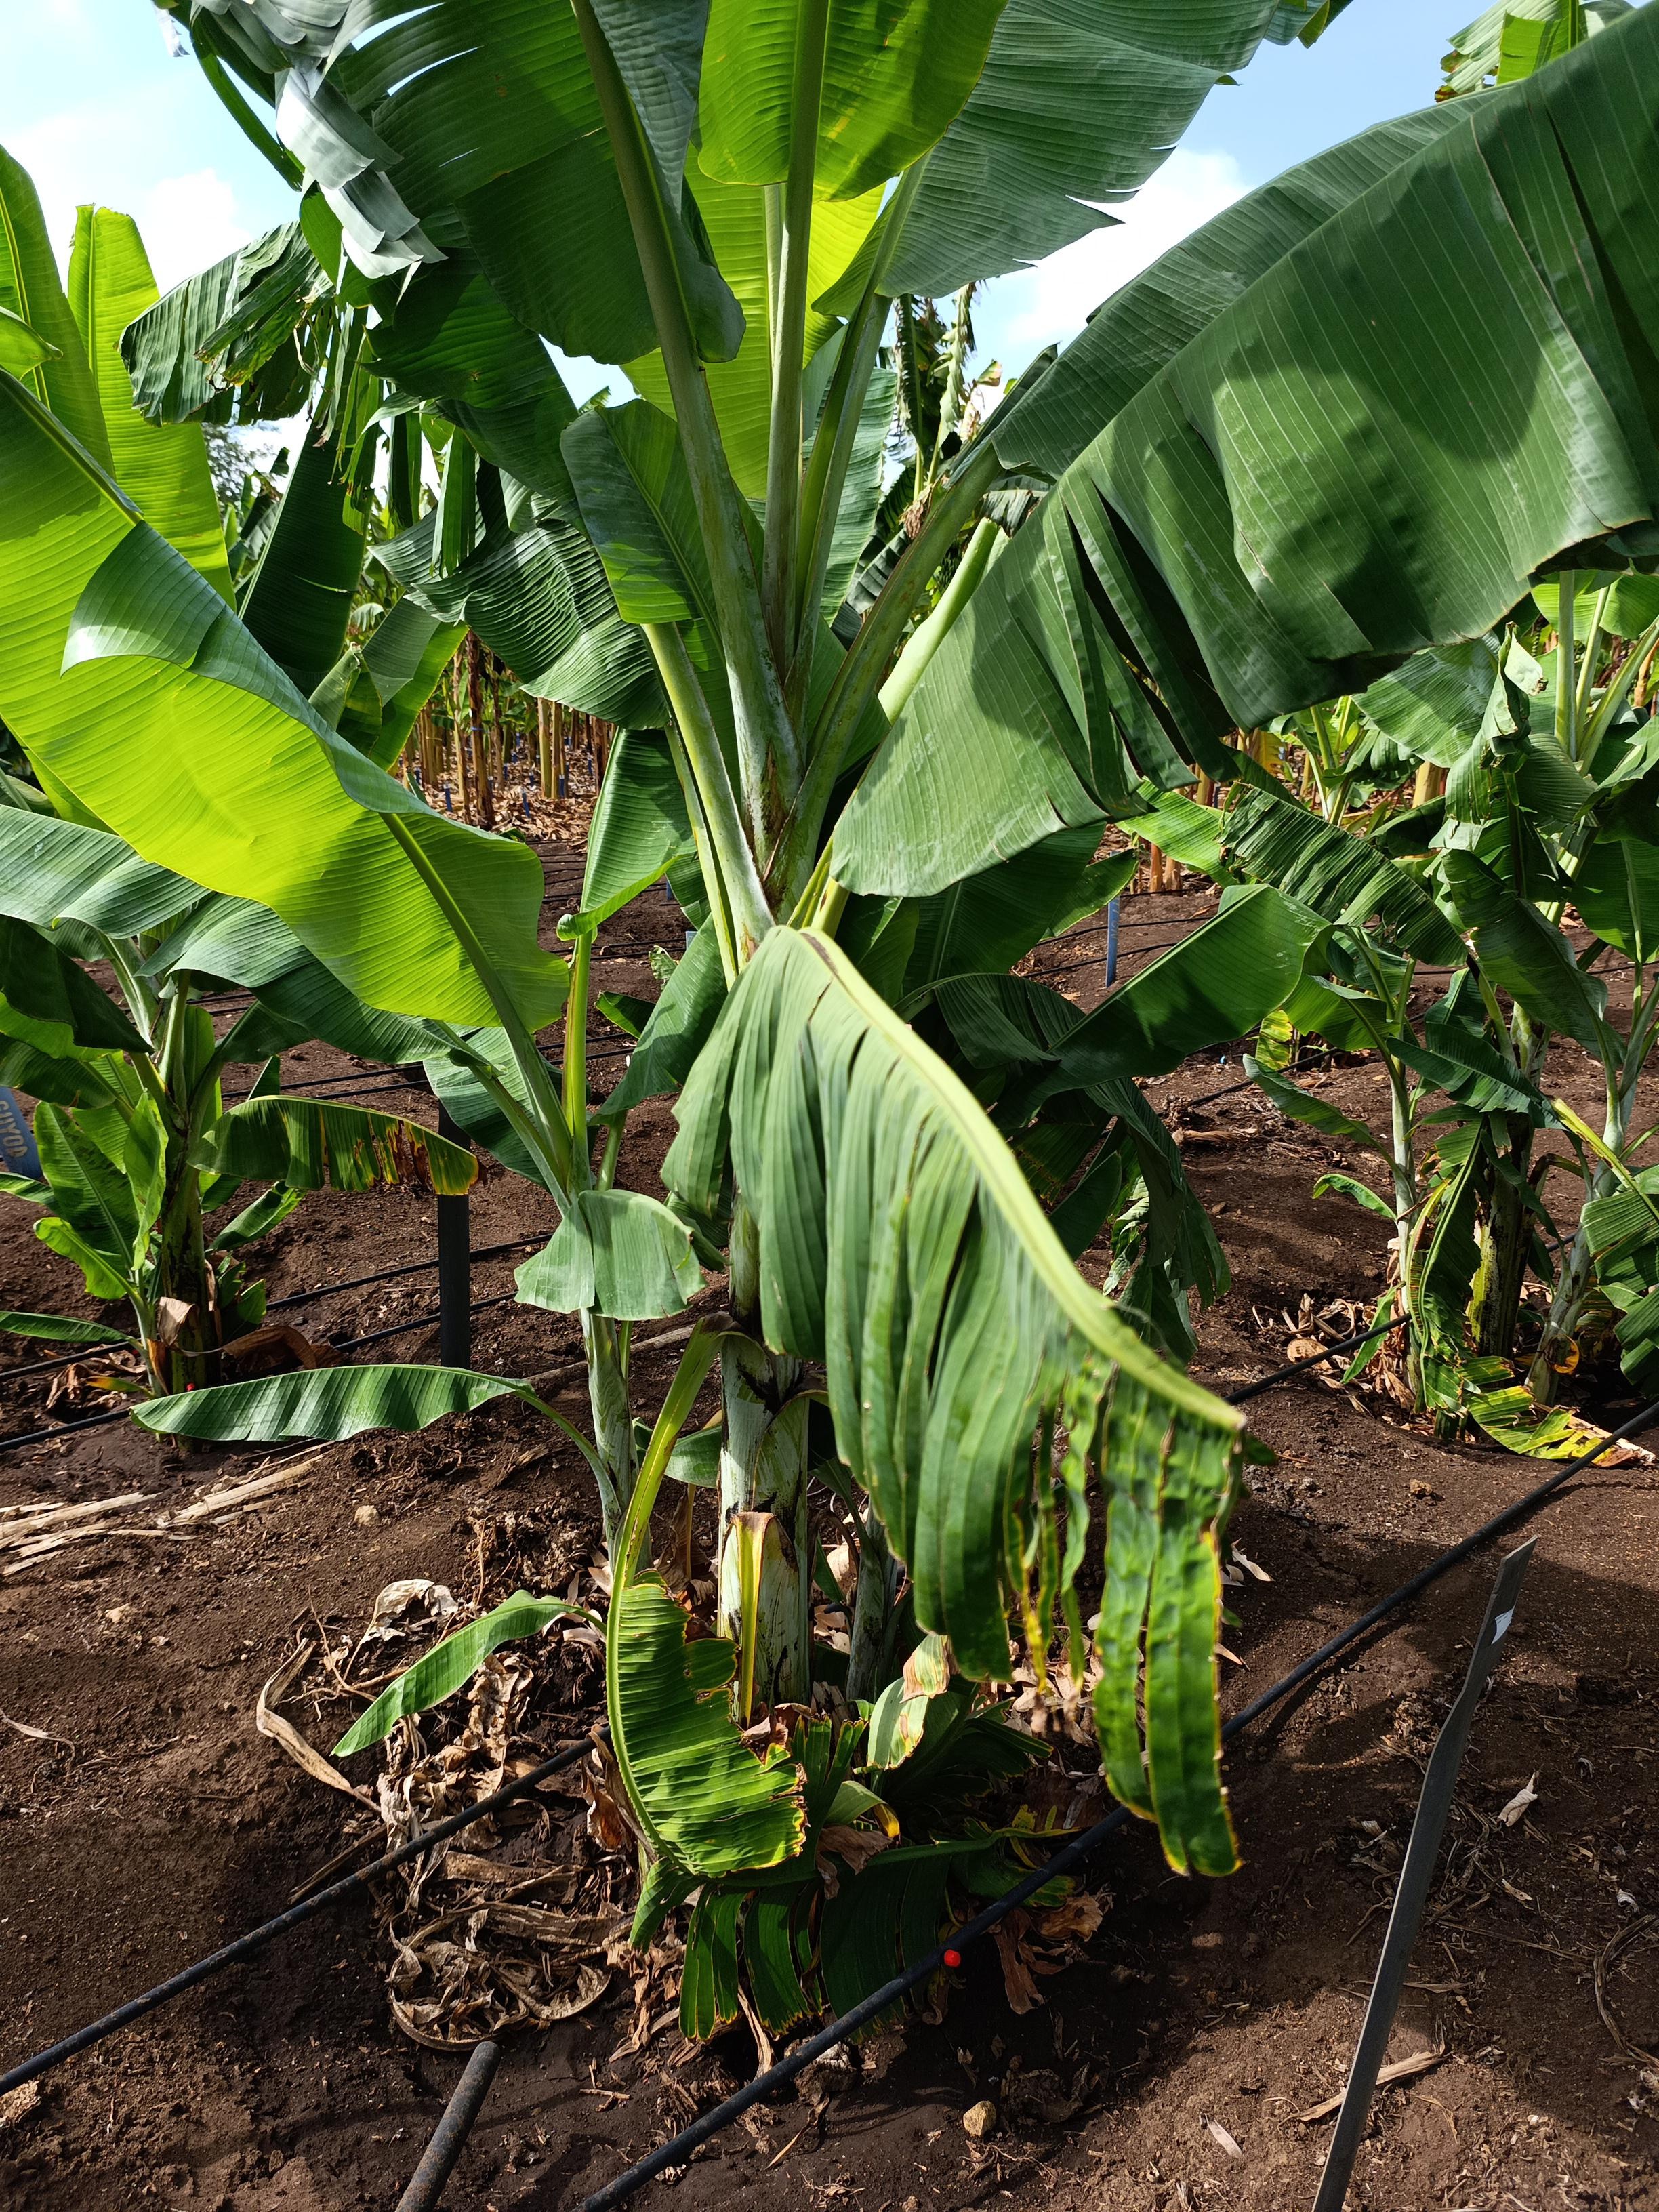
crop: banana
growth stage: vegetative
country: Tanzania
